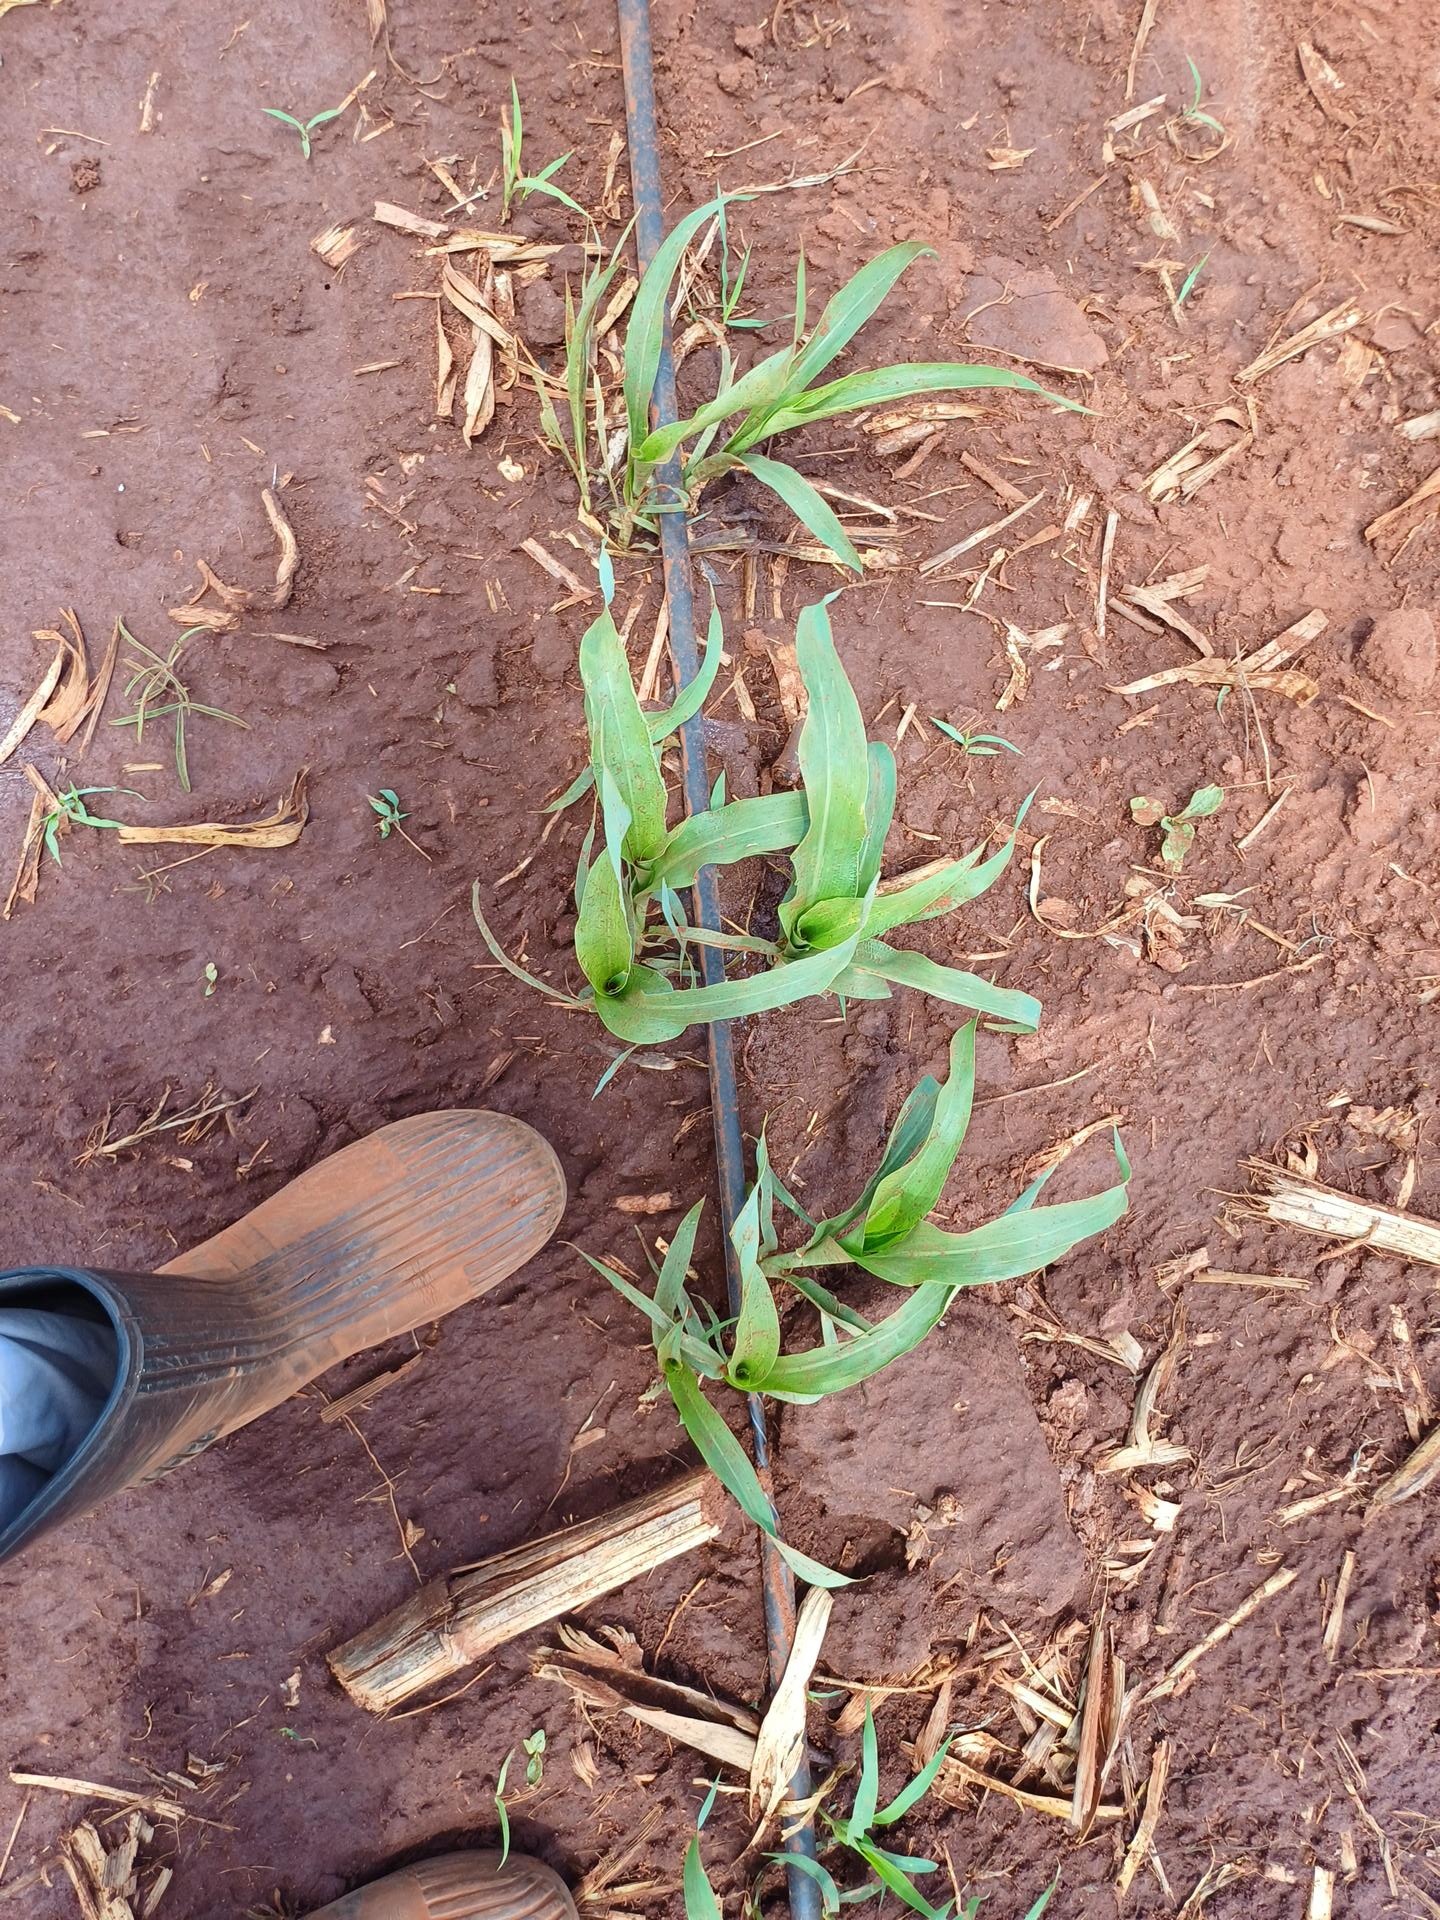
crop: sorghum
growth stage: vegetative
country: Kenya
